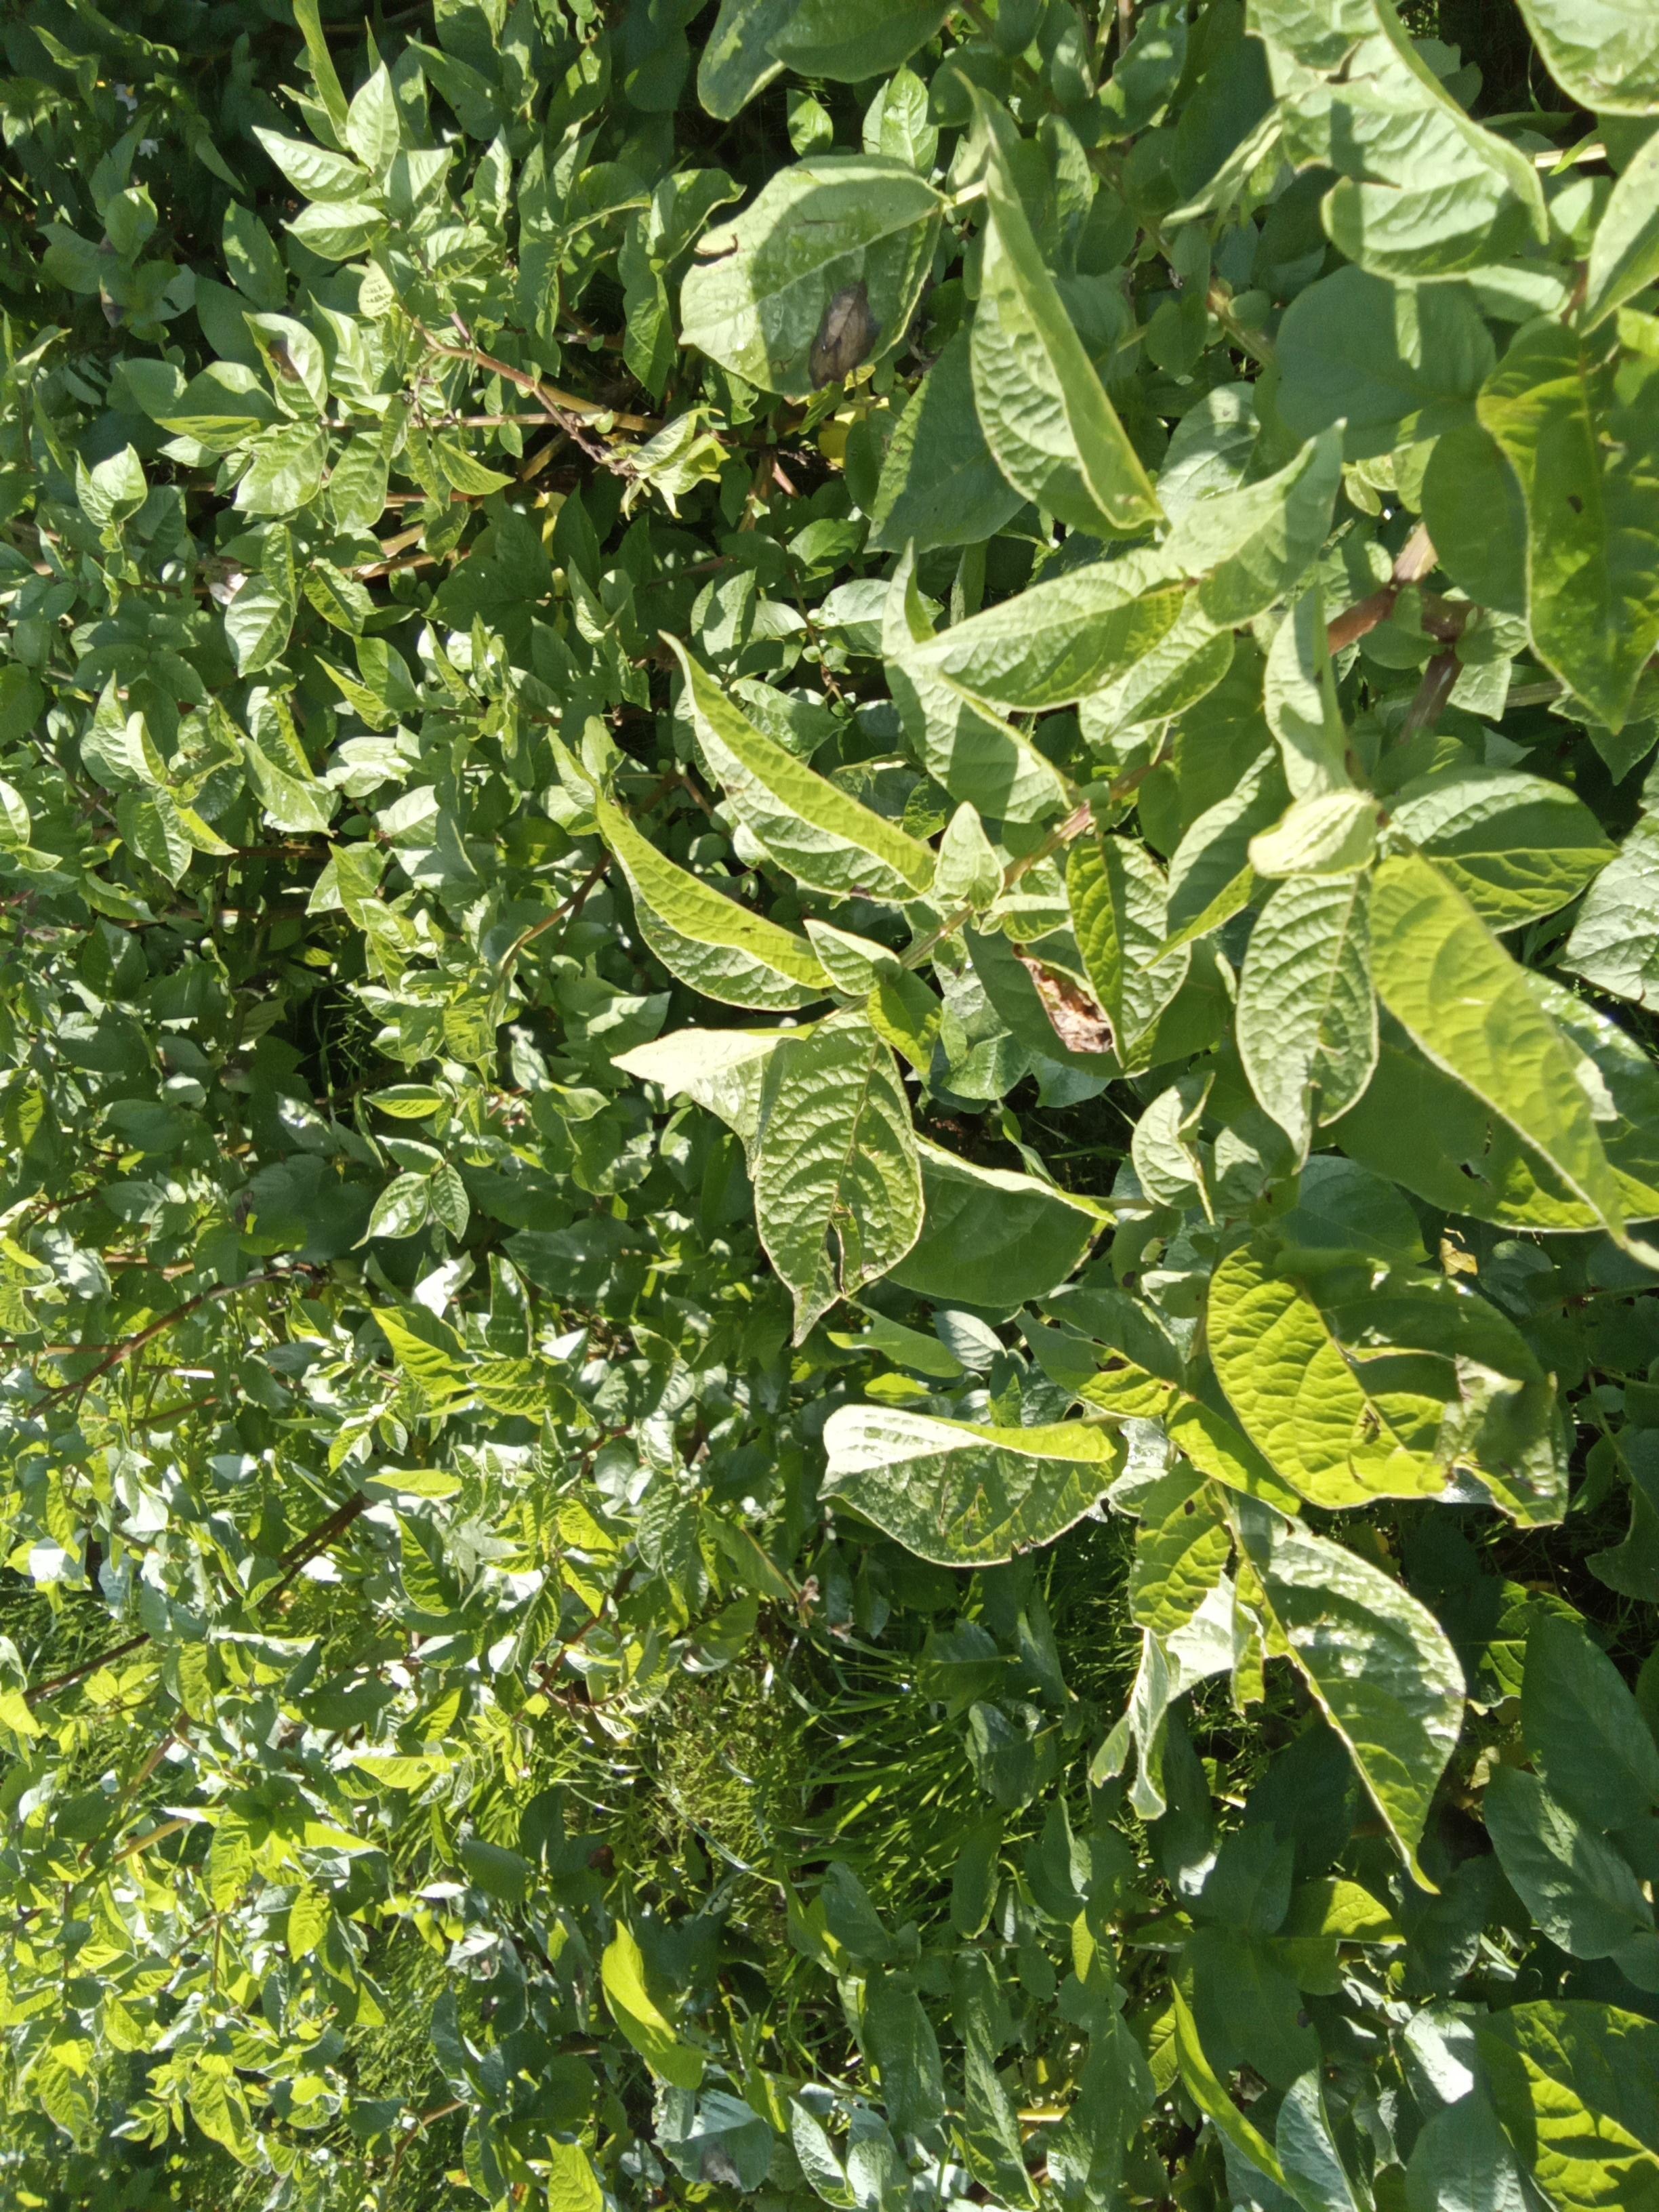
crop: potato
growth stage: flowering
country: Kenya
